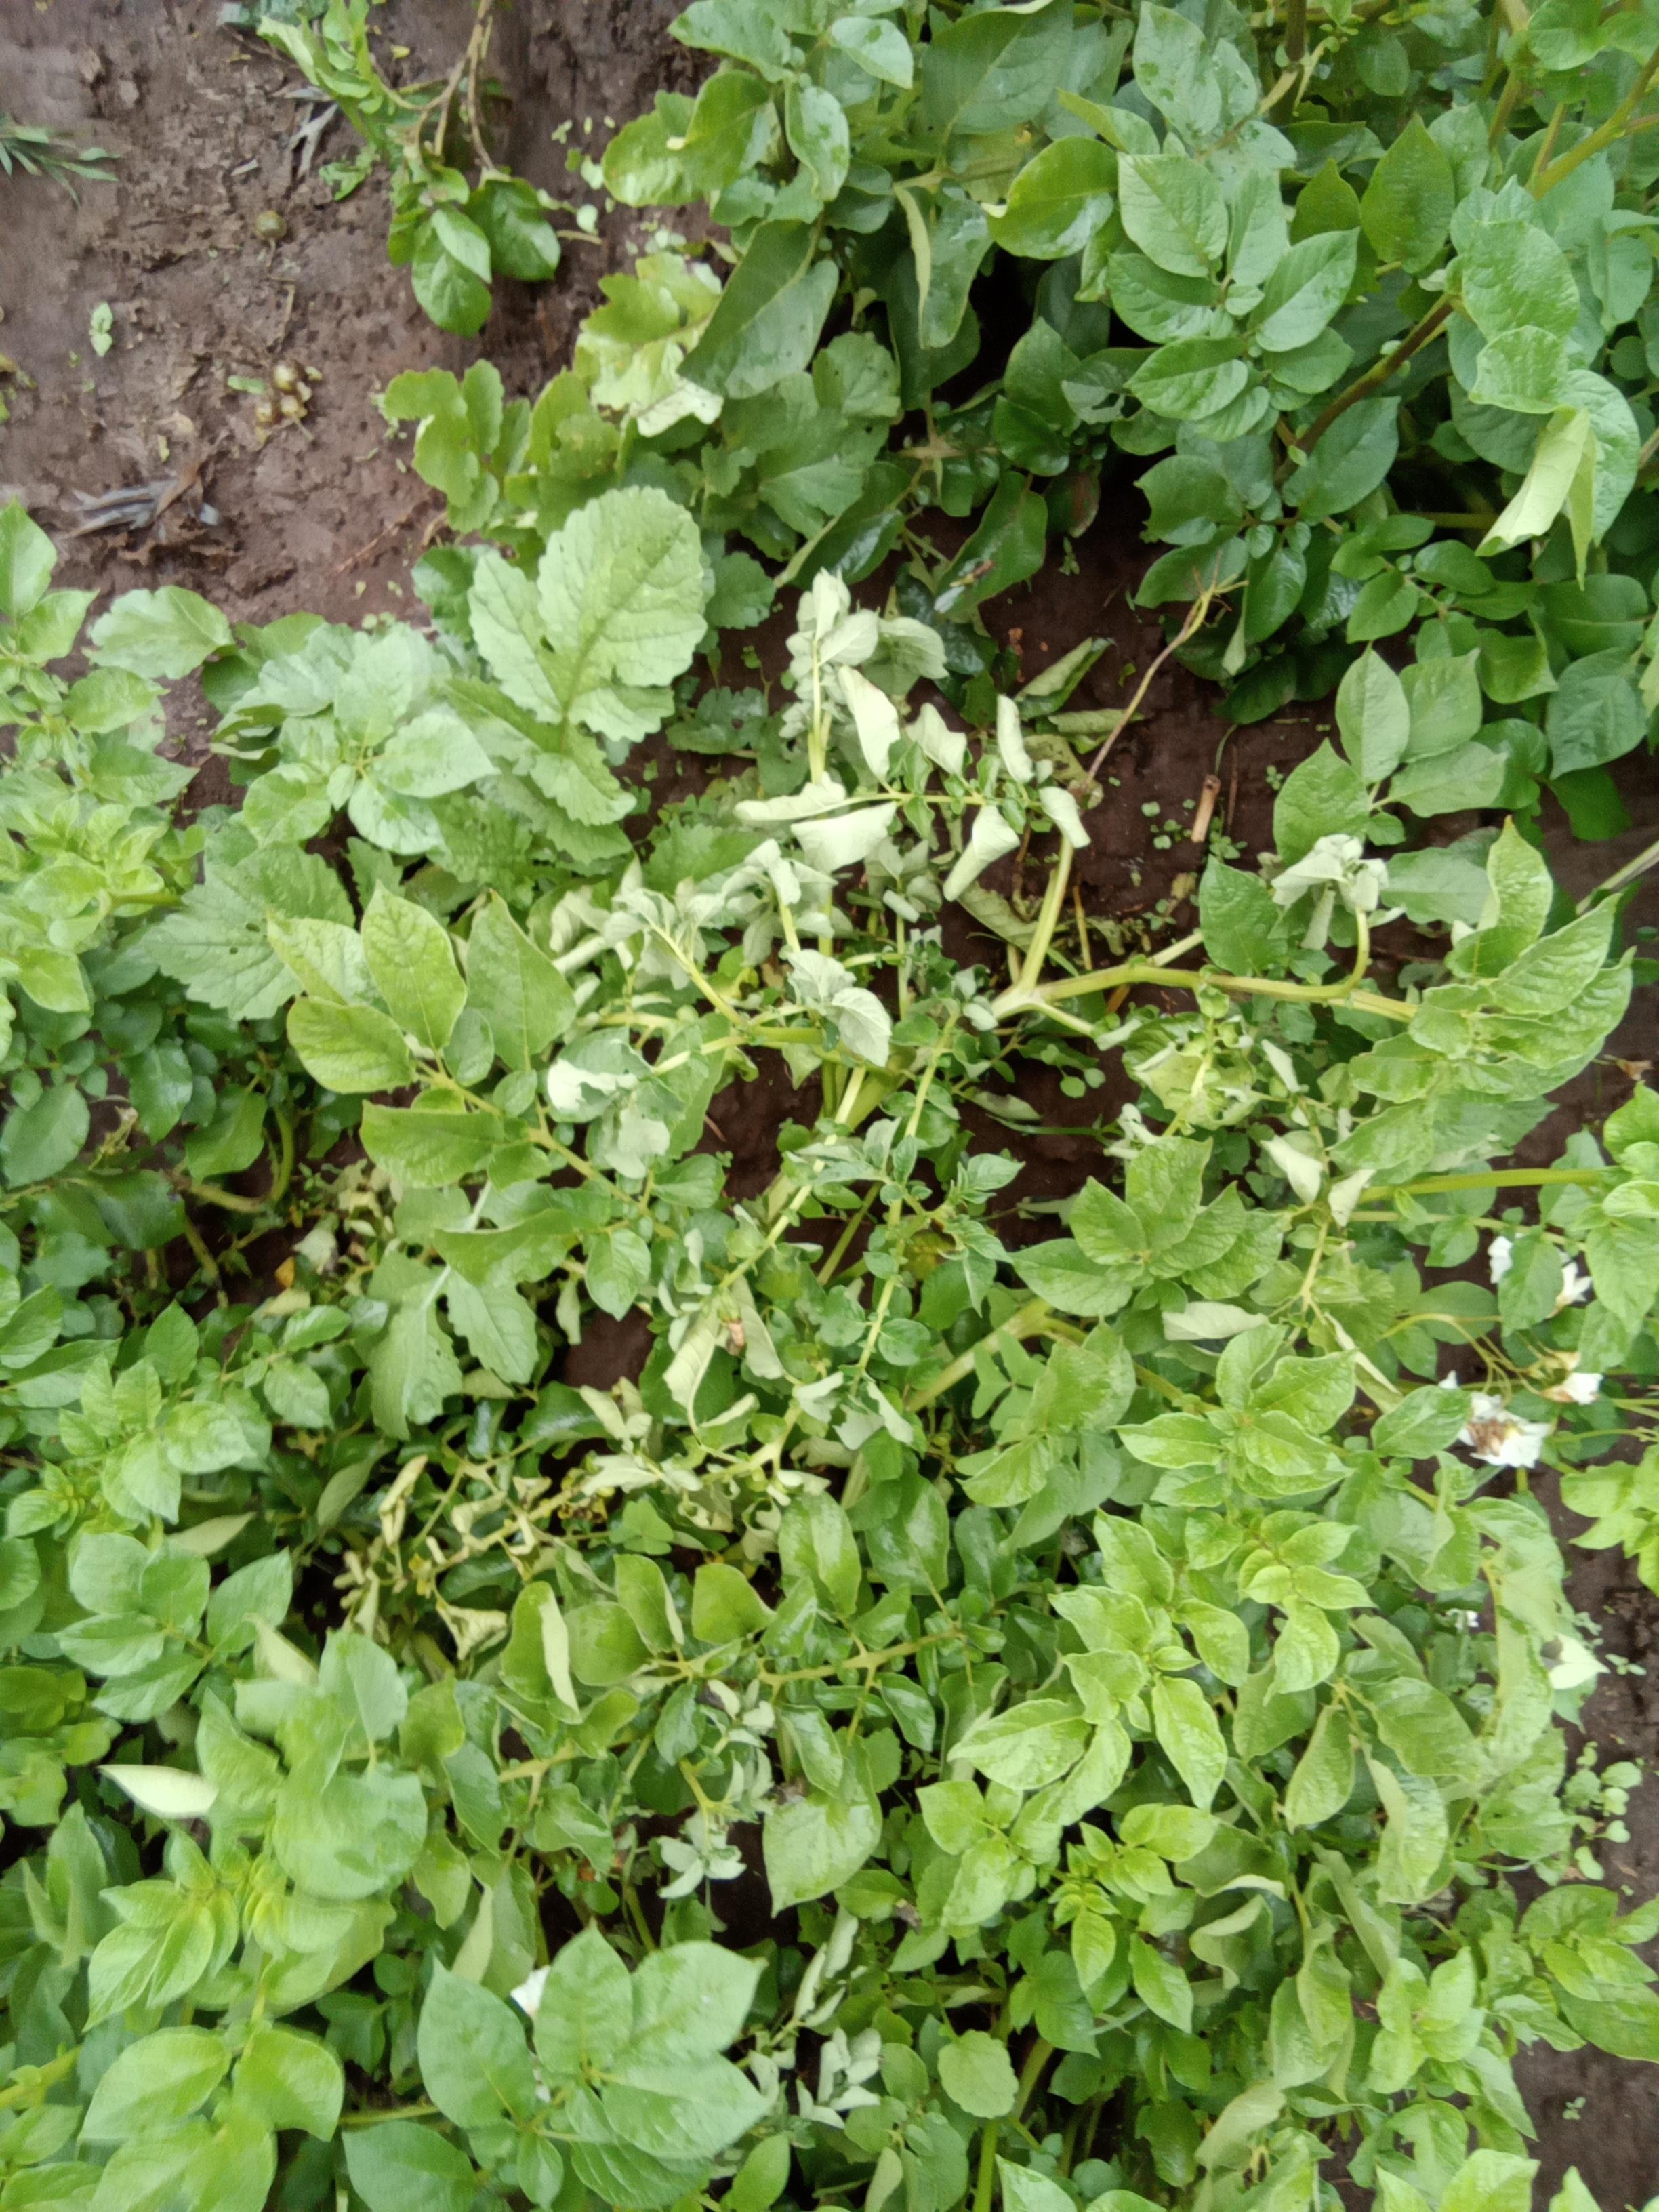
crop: potato
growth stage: flowering
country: Kenya
